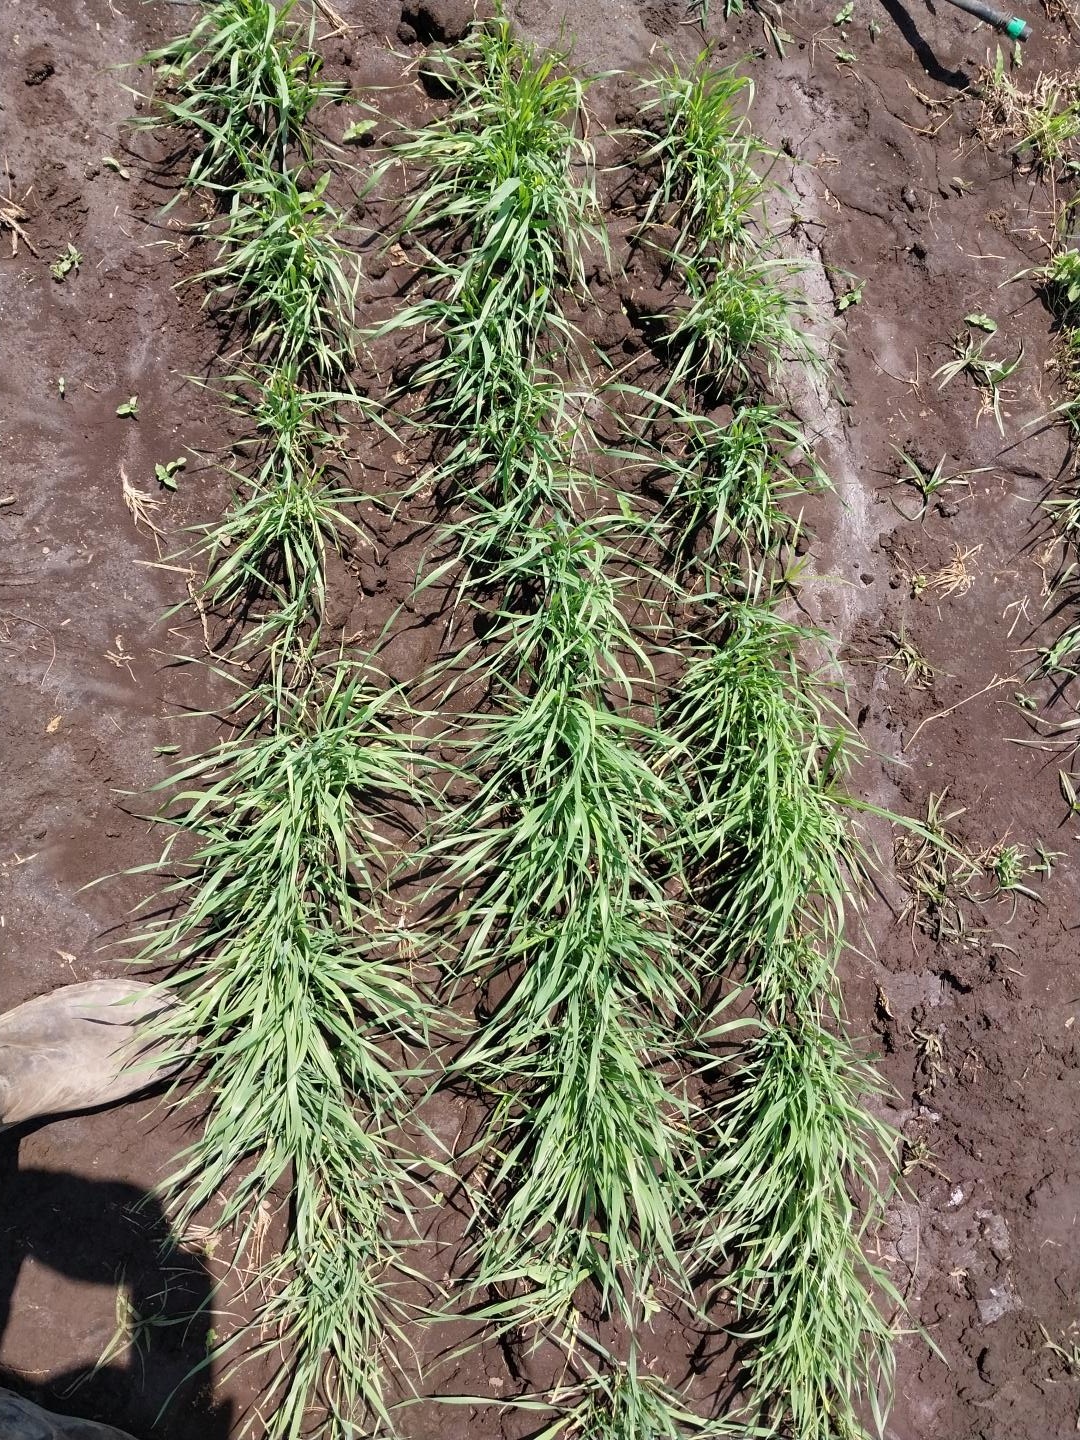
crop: wheat
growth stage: vegetative
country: Tanzania
